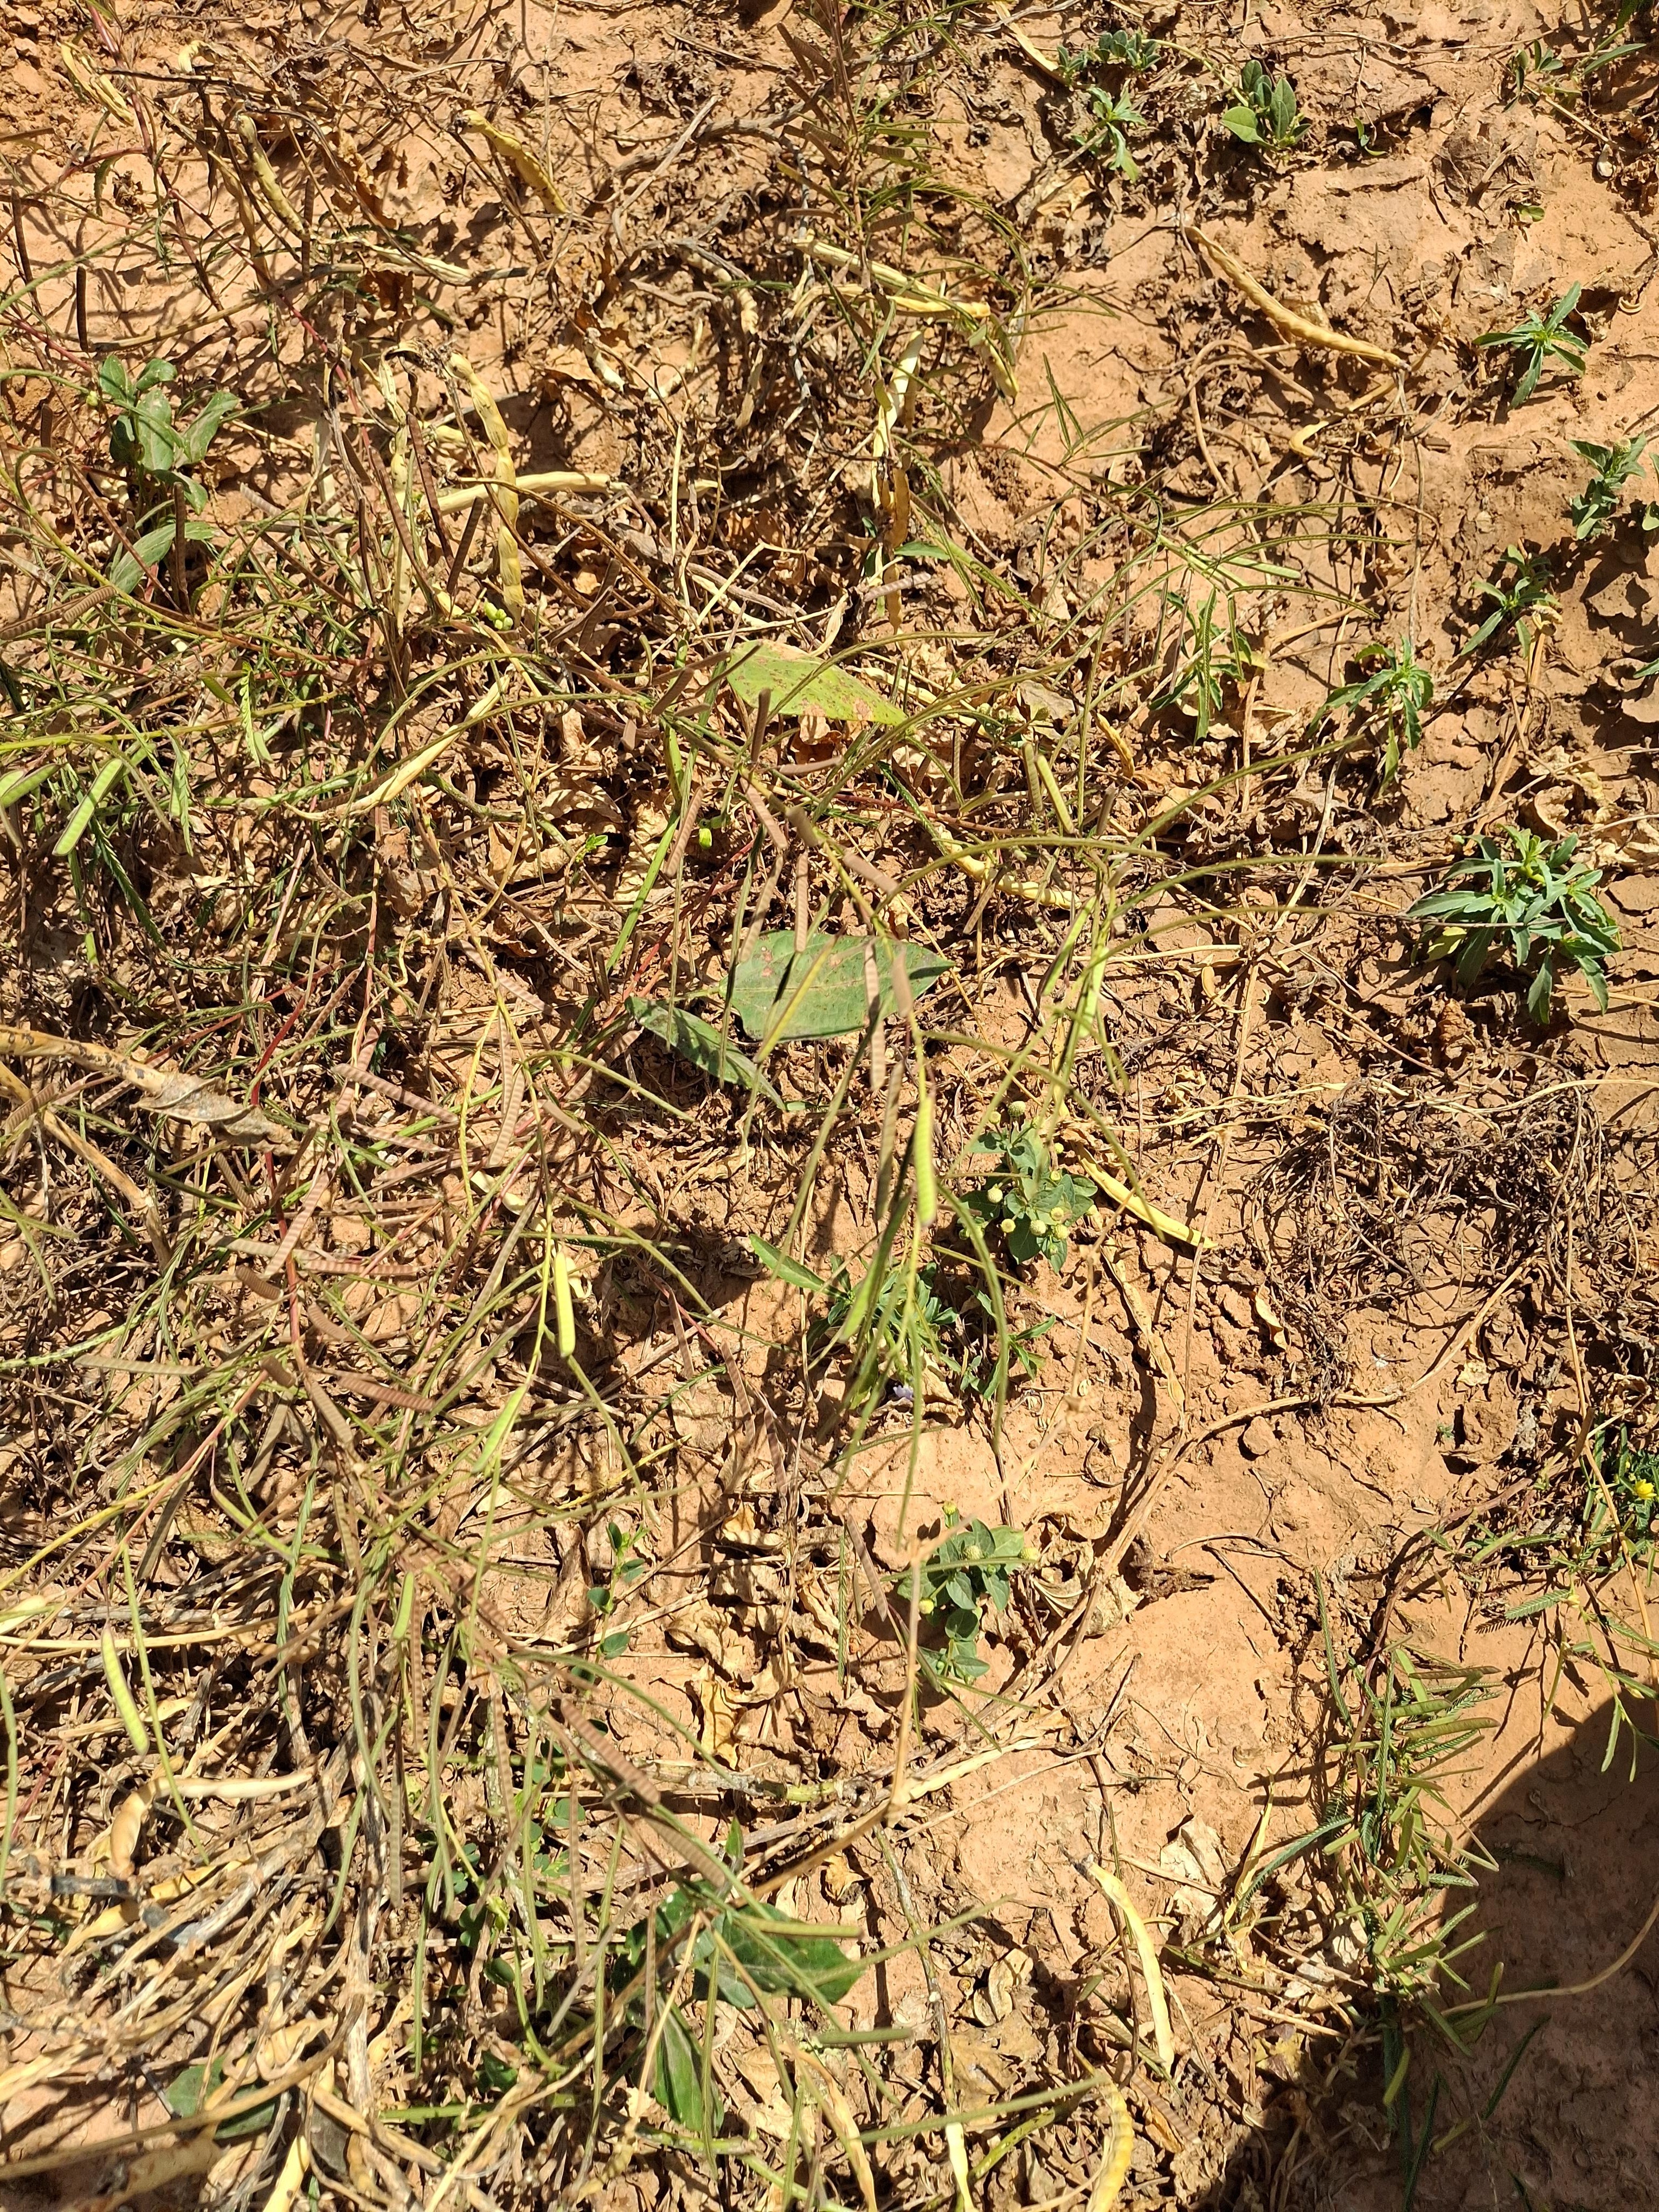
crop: cowpea
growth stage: maturity
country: Nigeria
